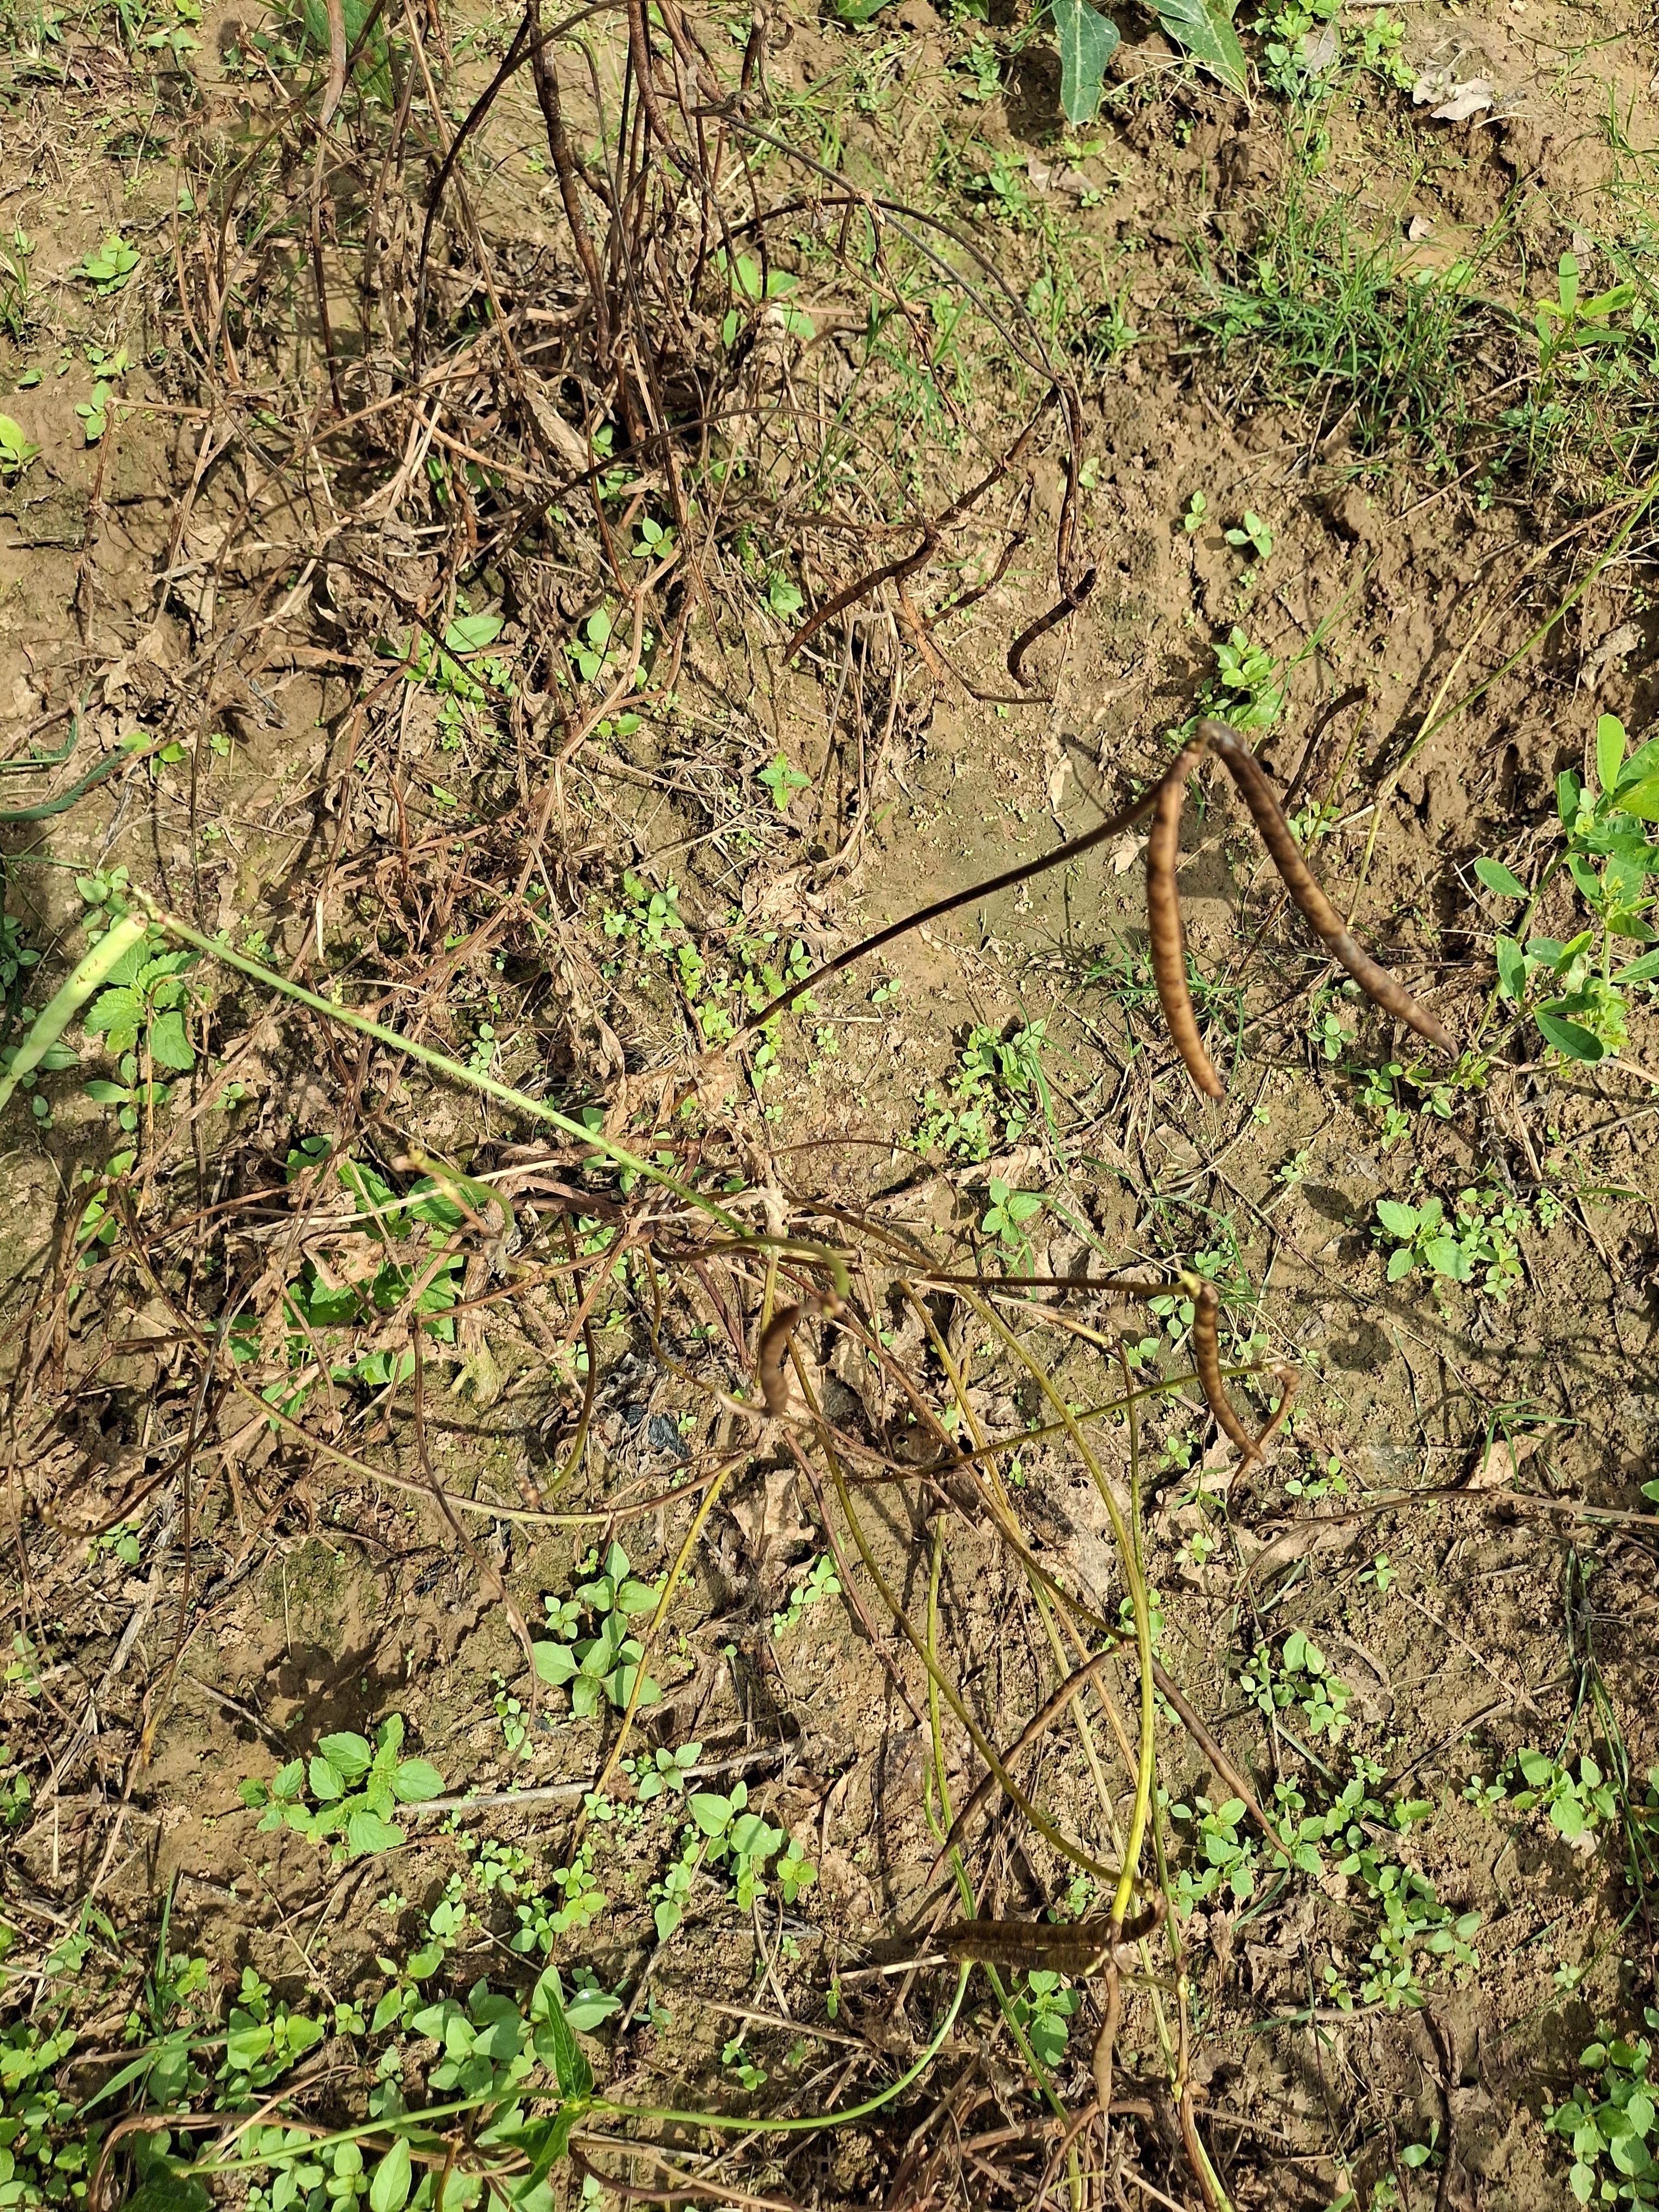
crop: cowpea
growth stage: maturity
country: Nigeria
